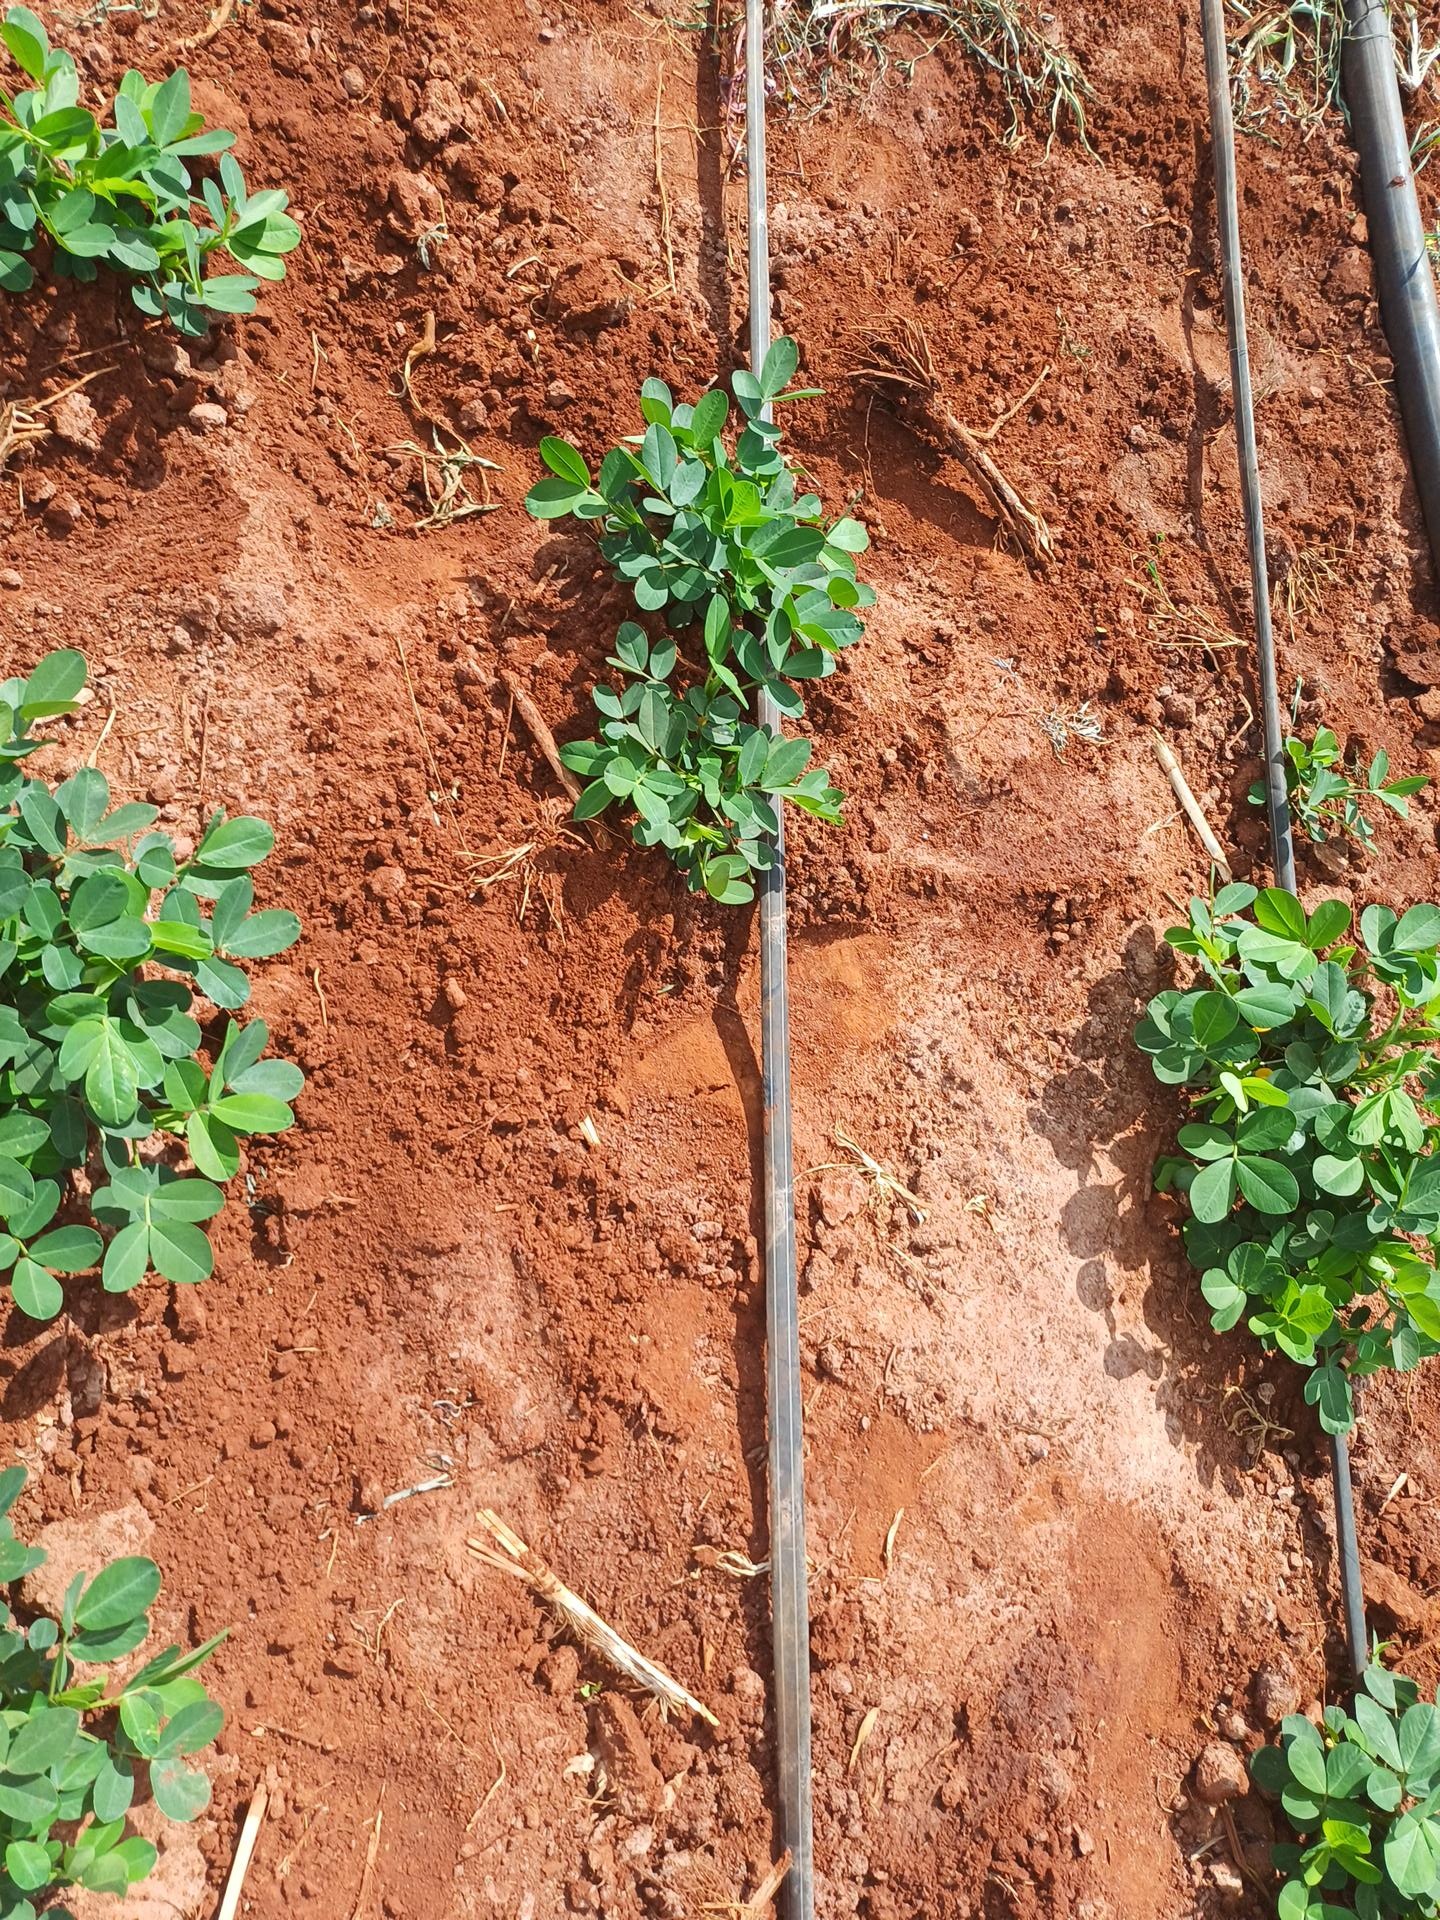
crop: groundnut
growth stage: vegetative
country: Kenya
